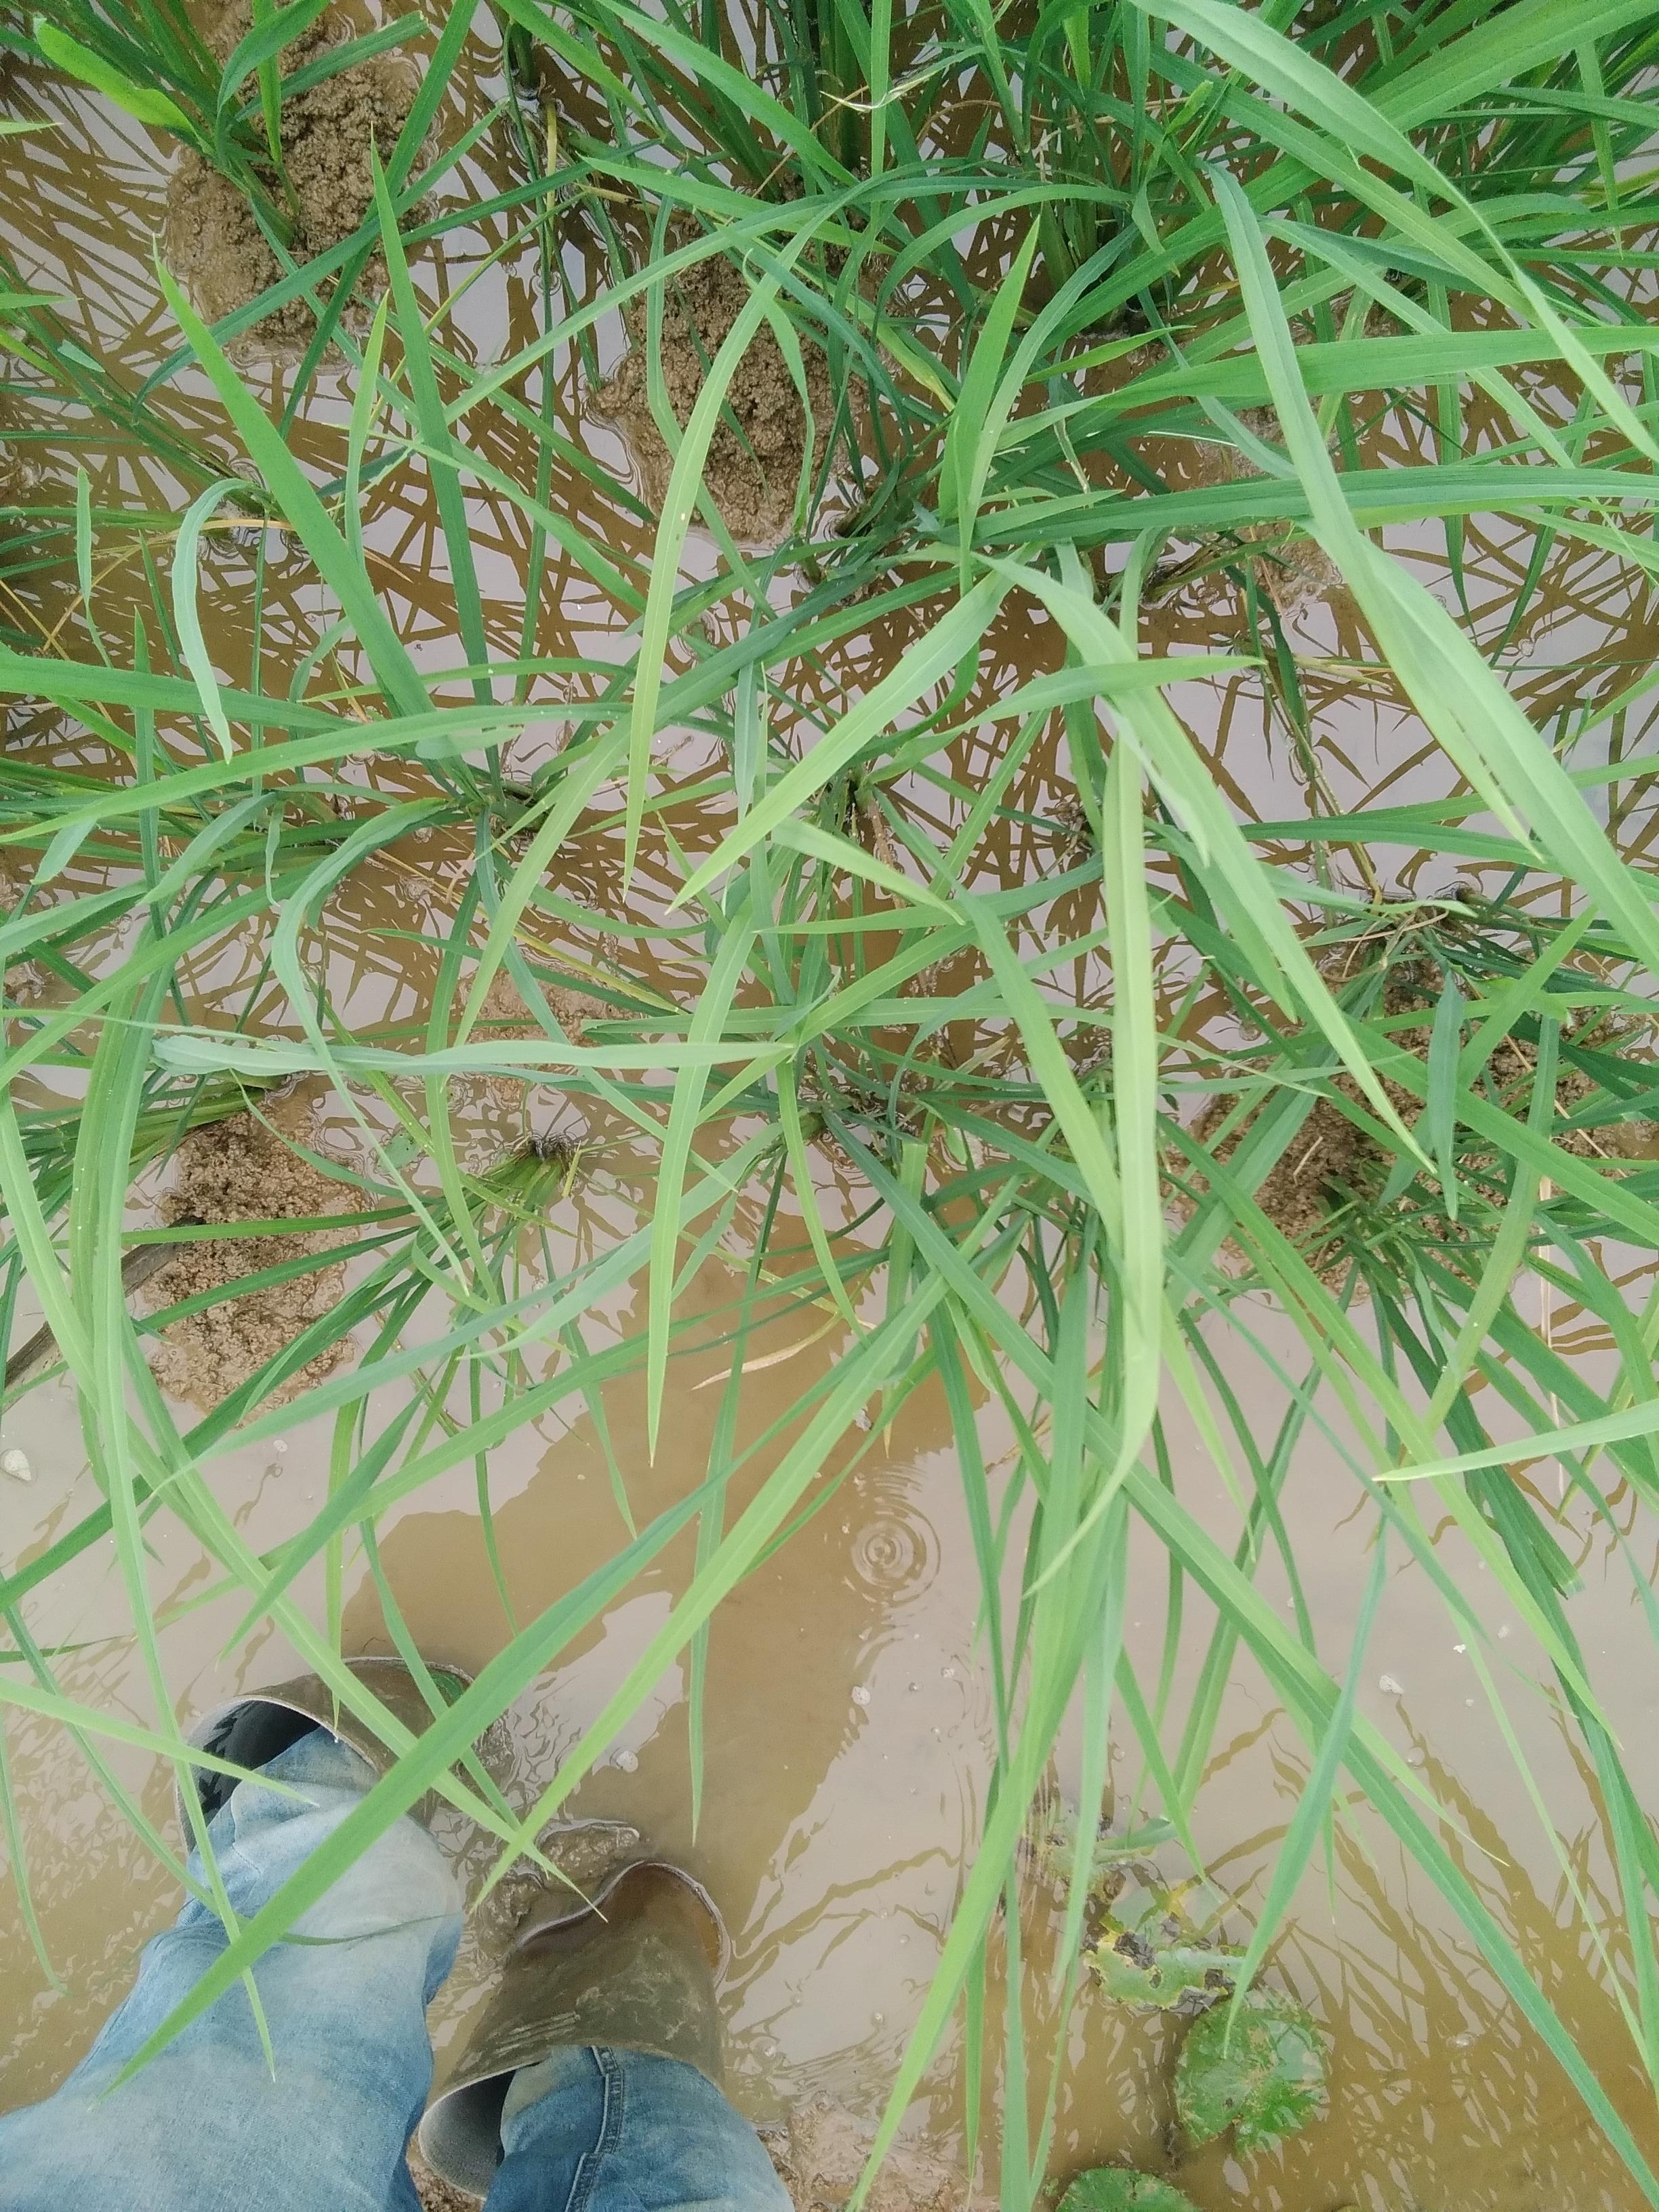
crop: rice
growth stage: vegetative
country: Nigeria
